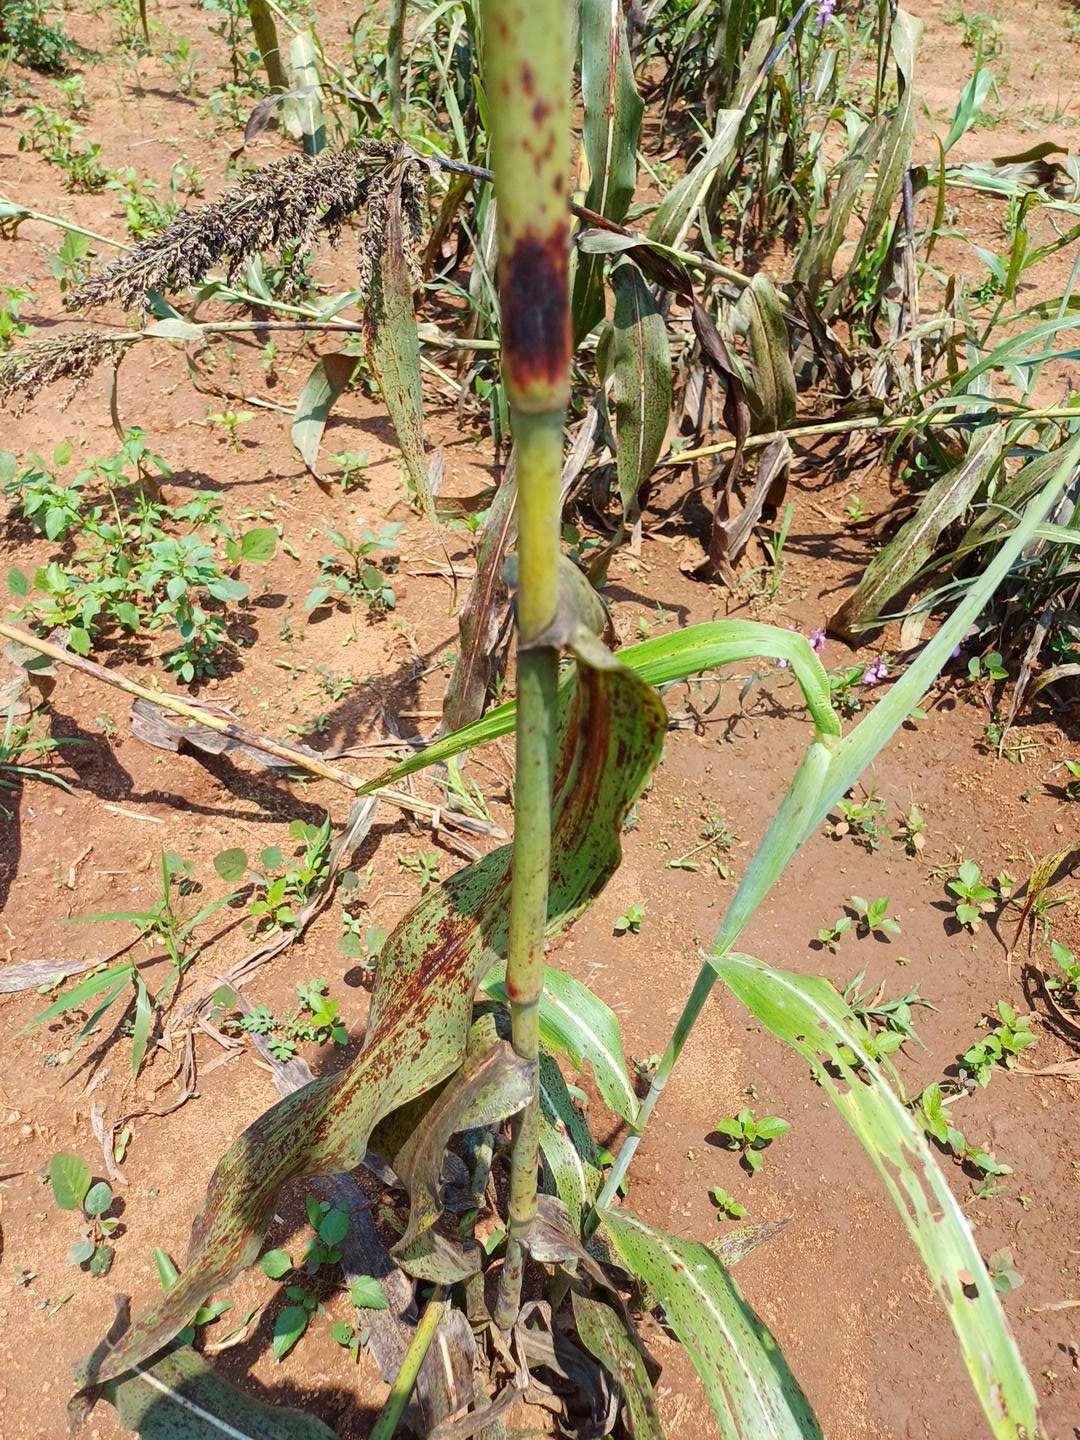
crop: sorghum
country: Kenya
